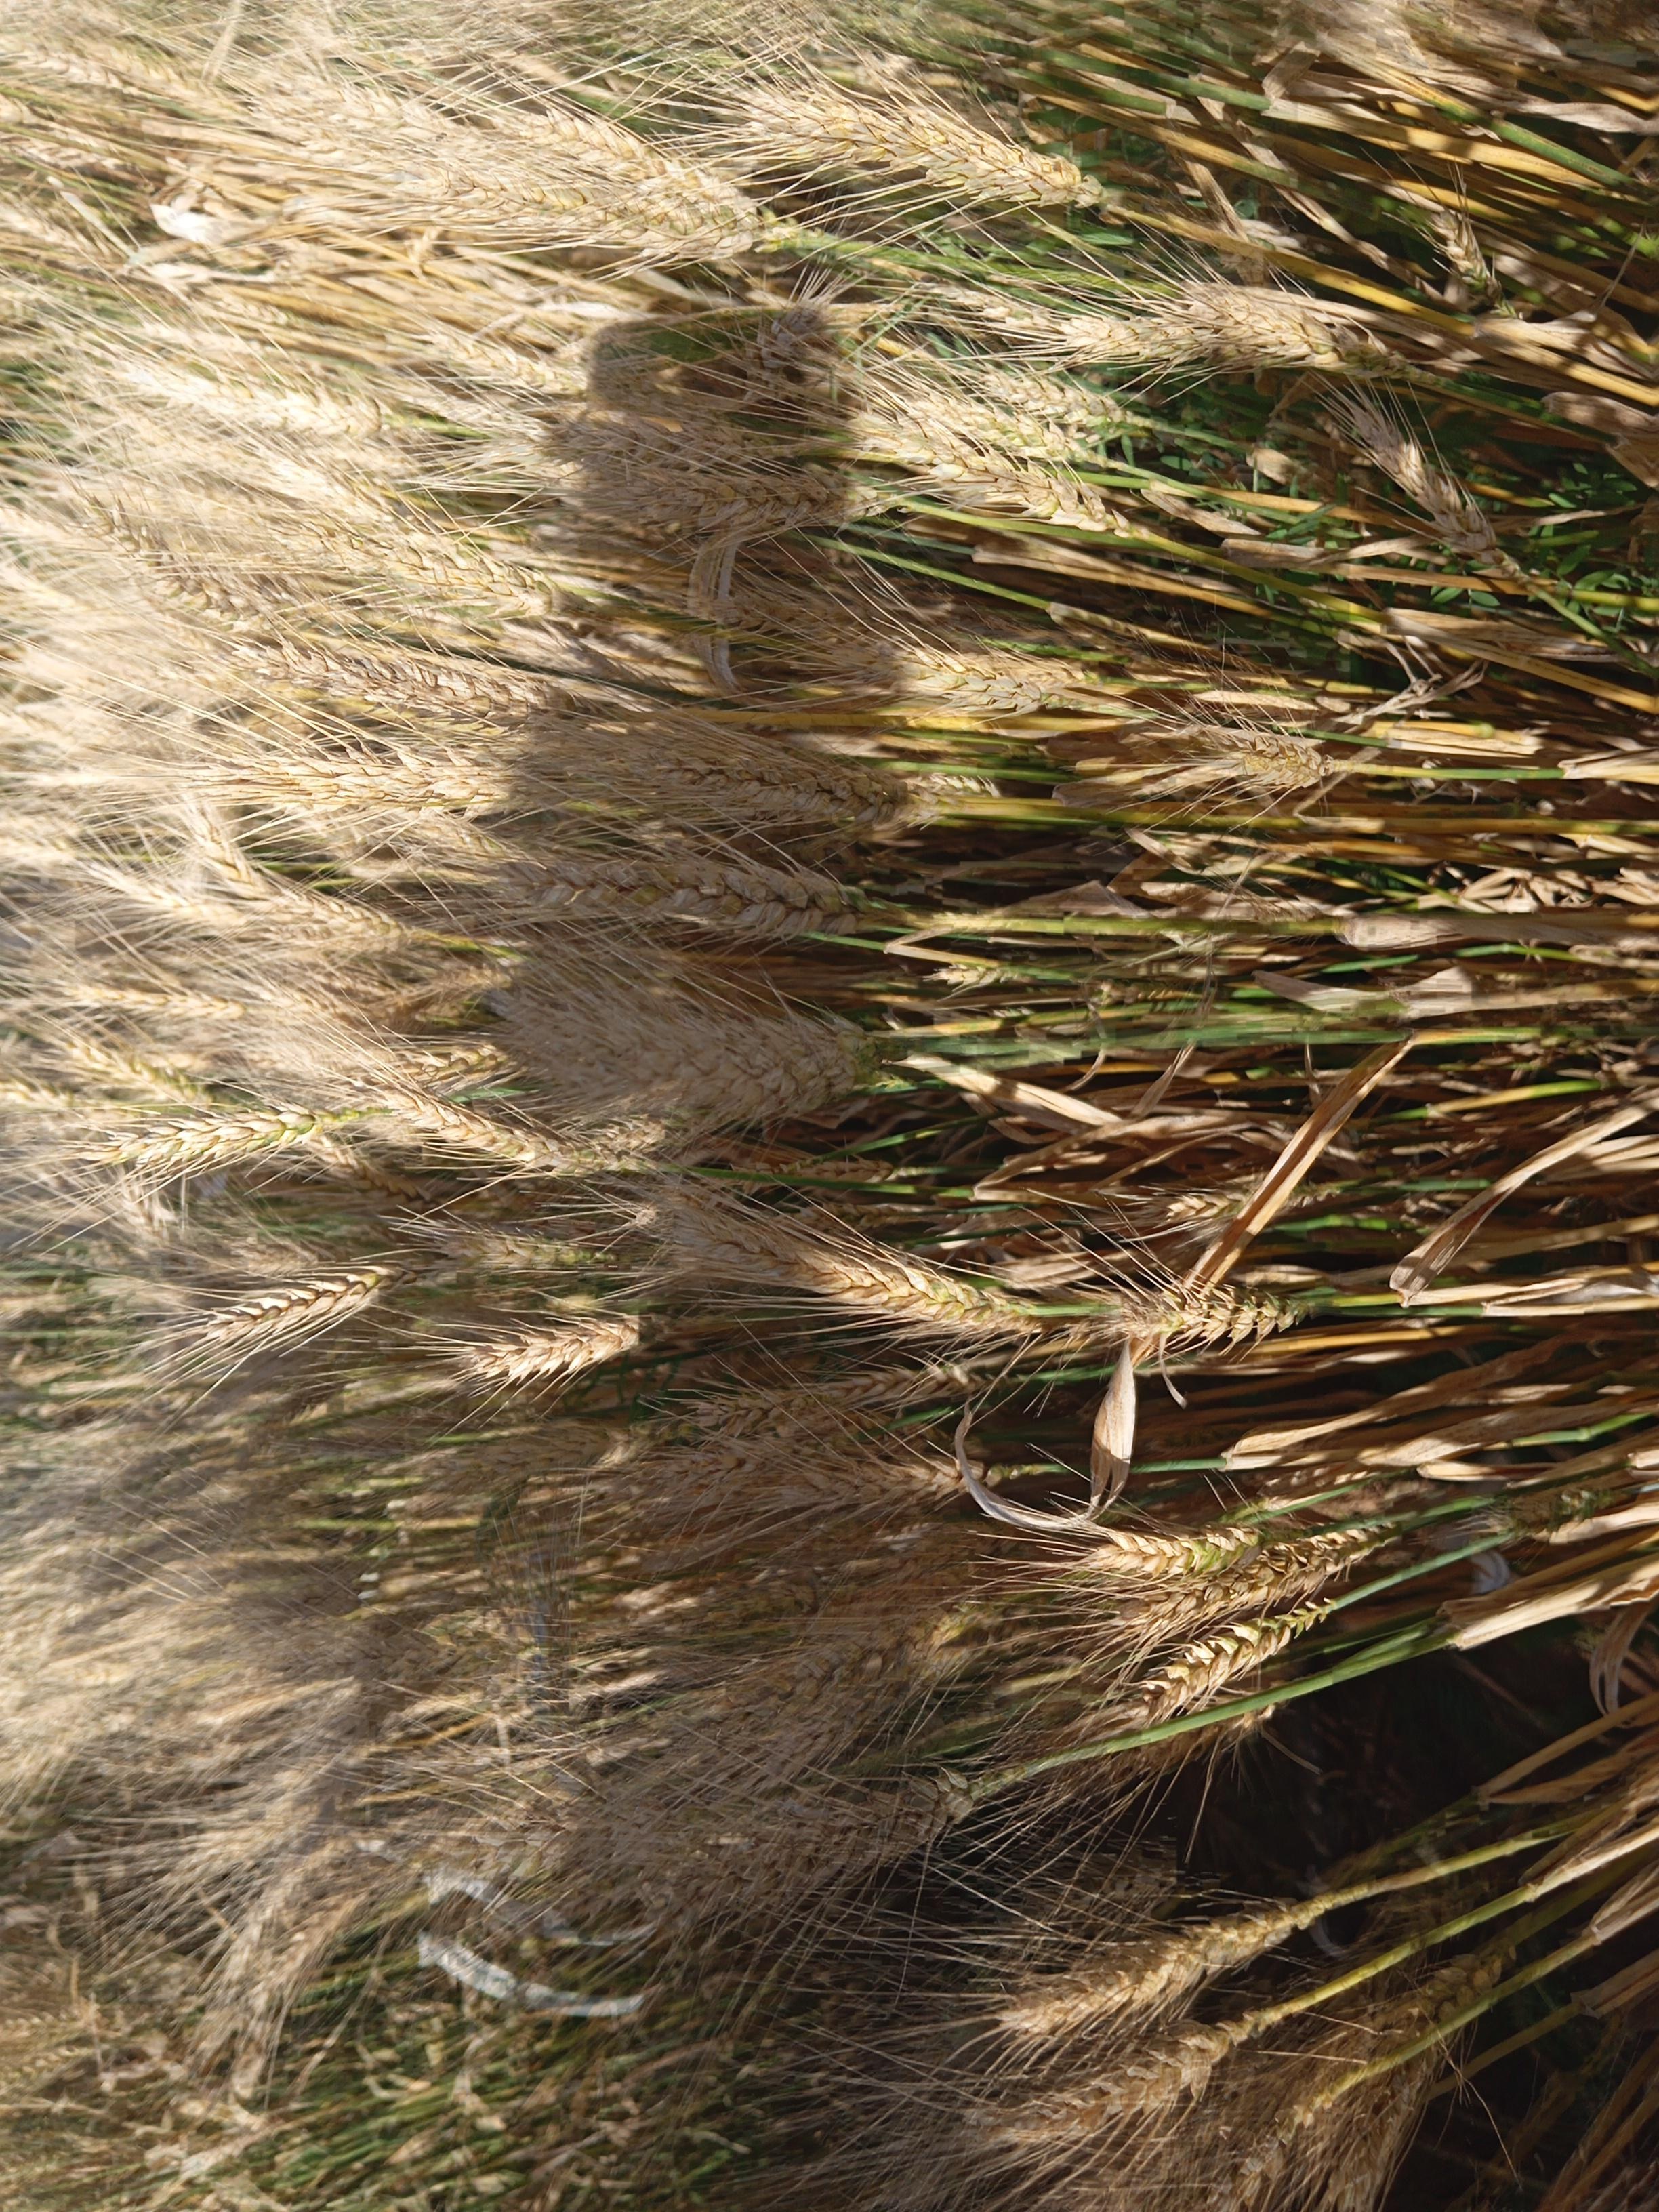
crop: wheat
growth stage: maturity
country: Kenya
